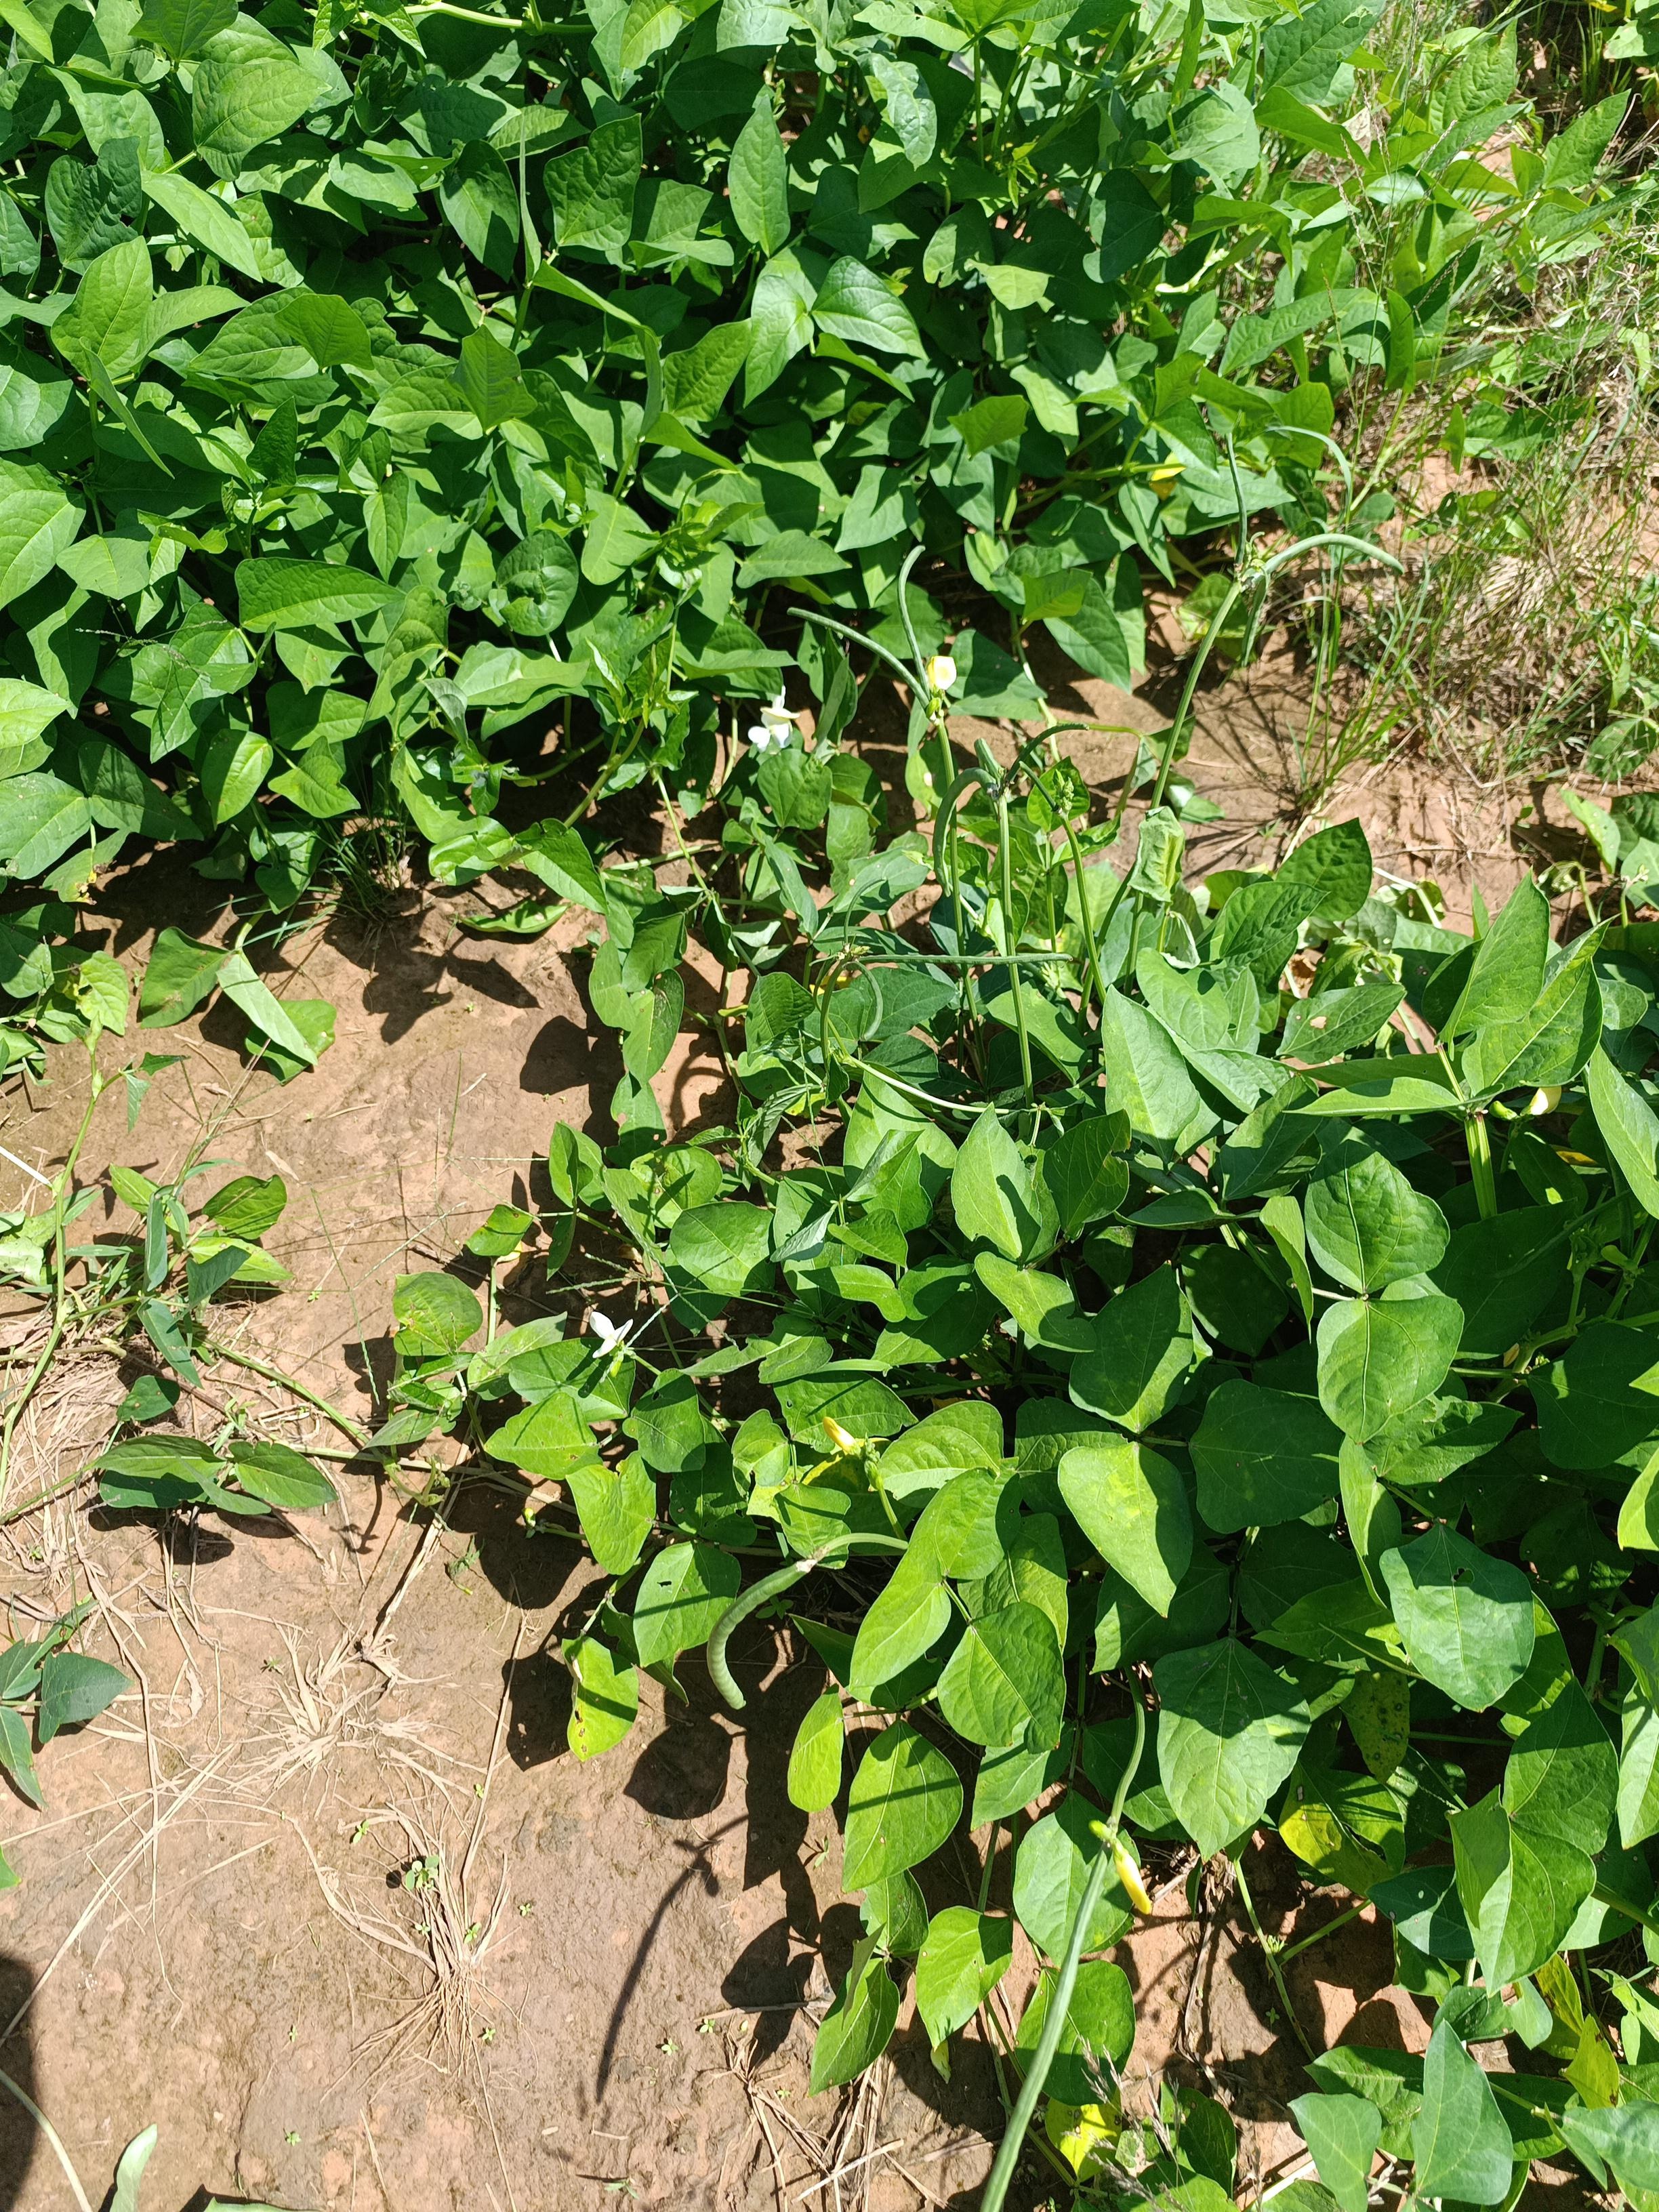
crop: cowpea
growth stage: development pod
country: Nigeria
